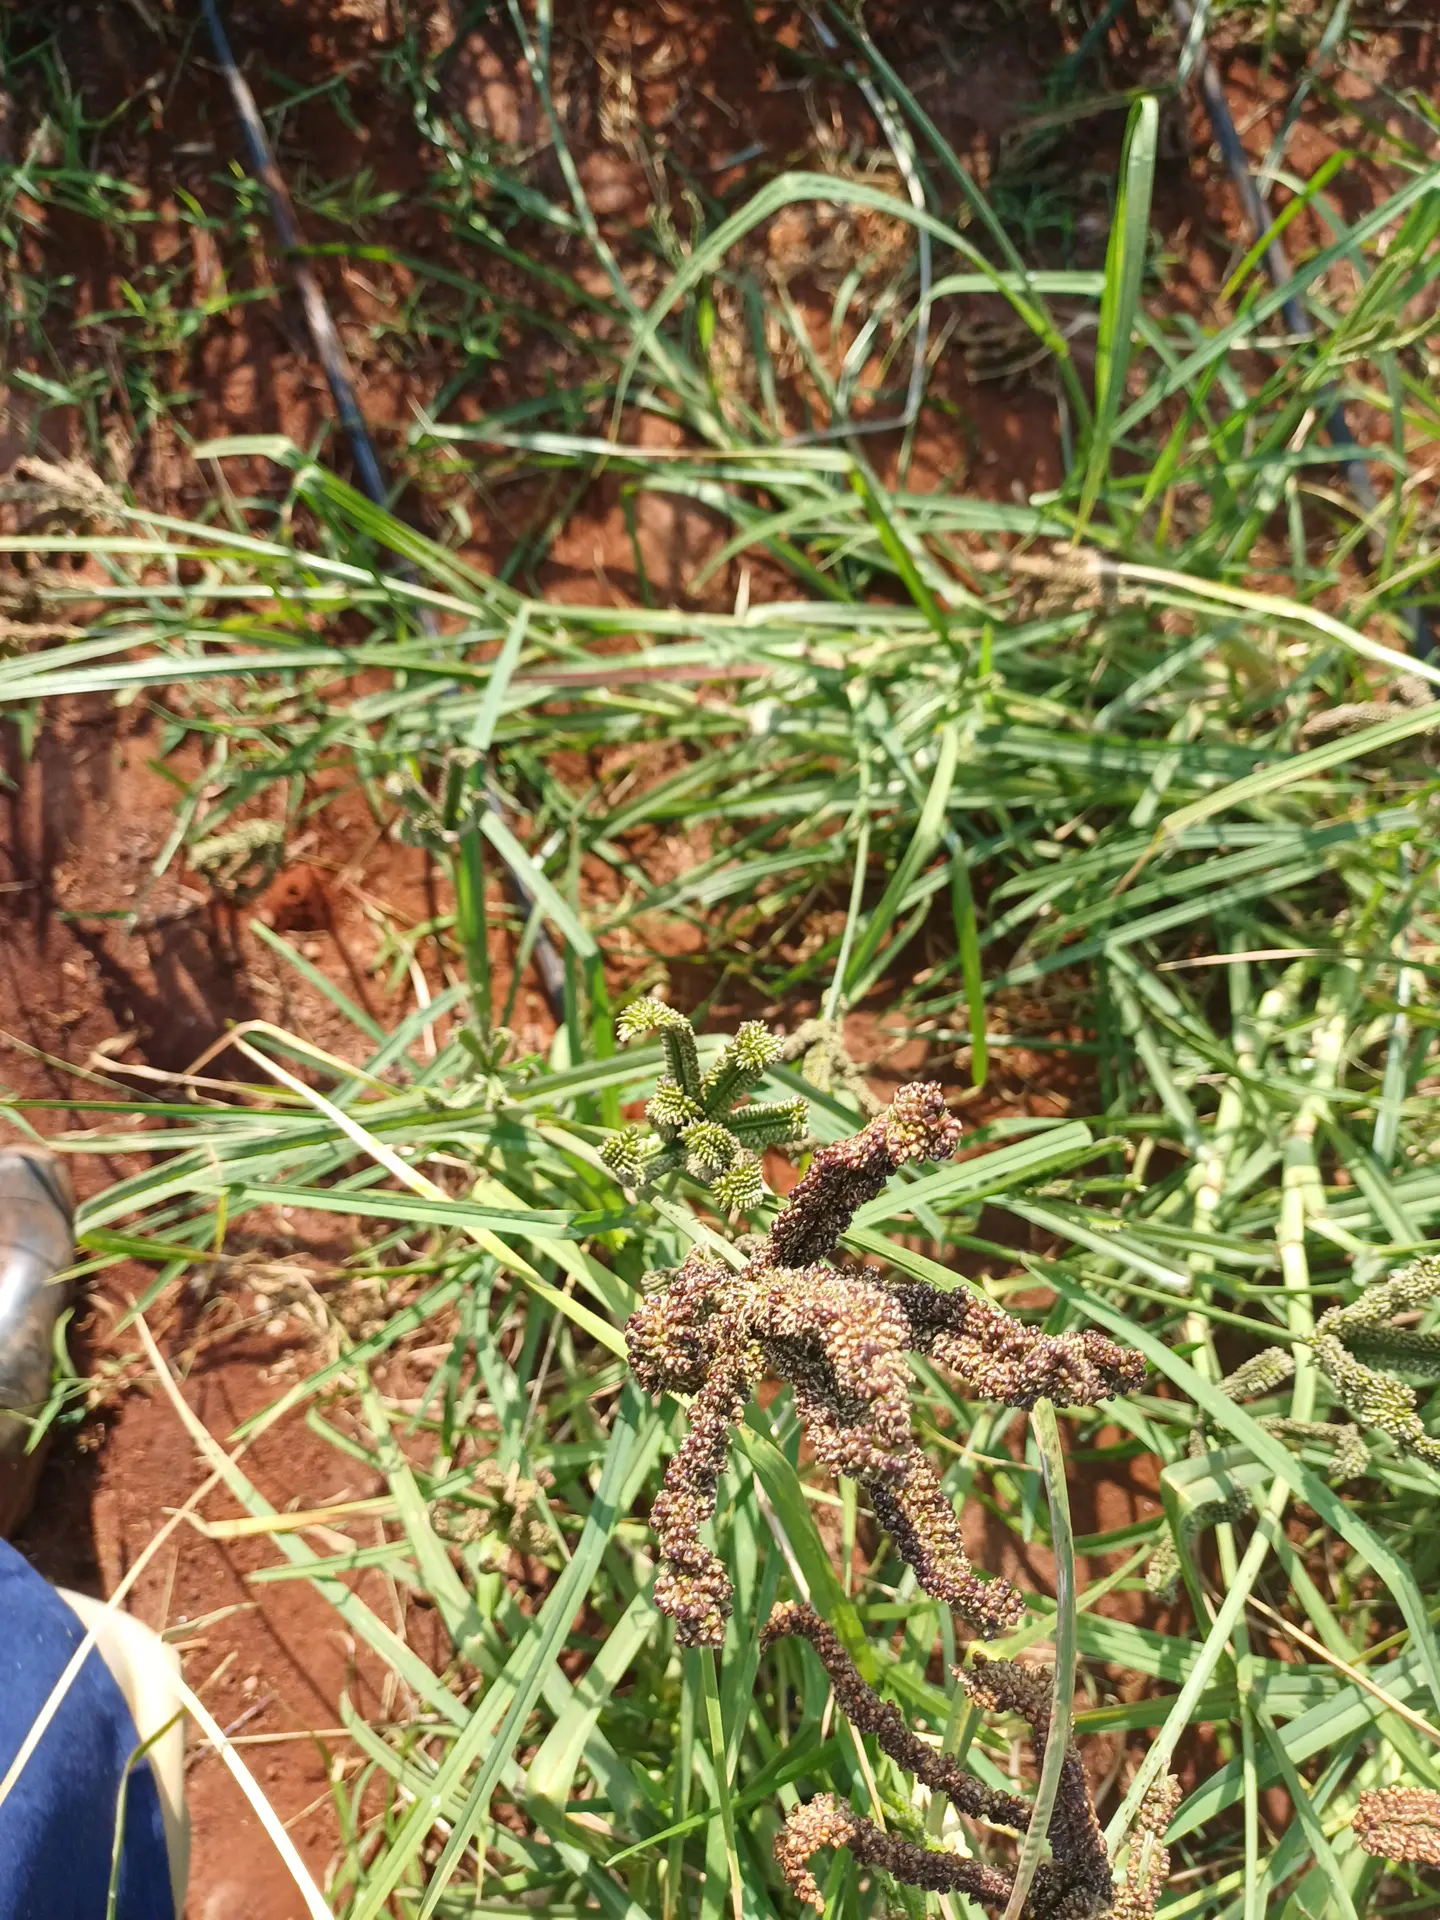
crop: finger millet
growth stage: filling grain
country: Kenya
